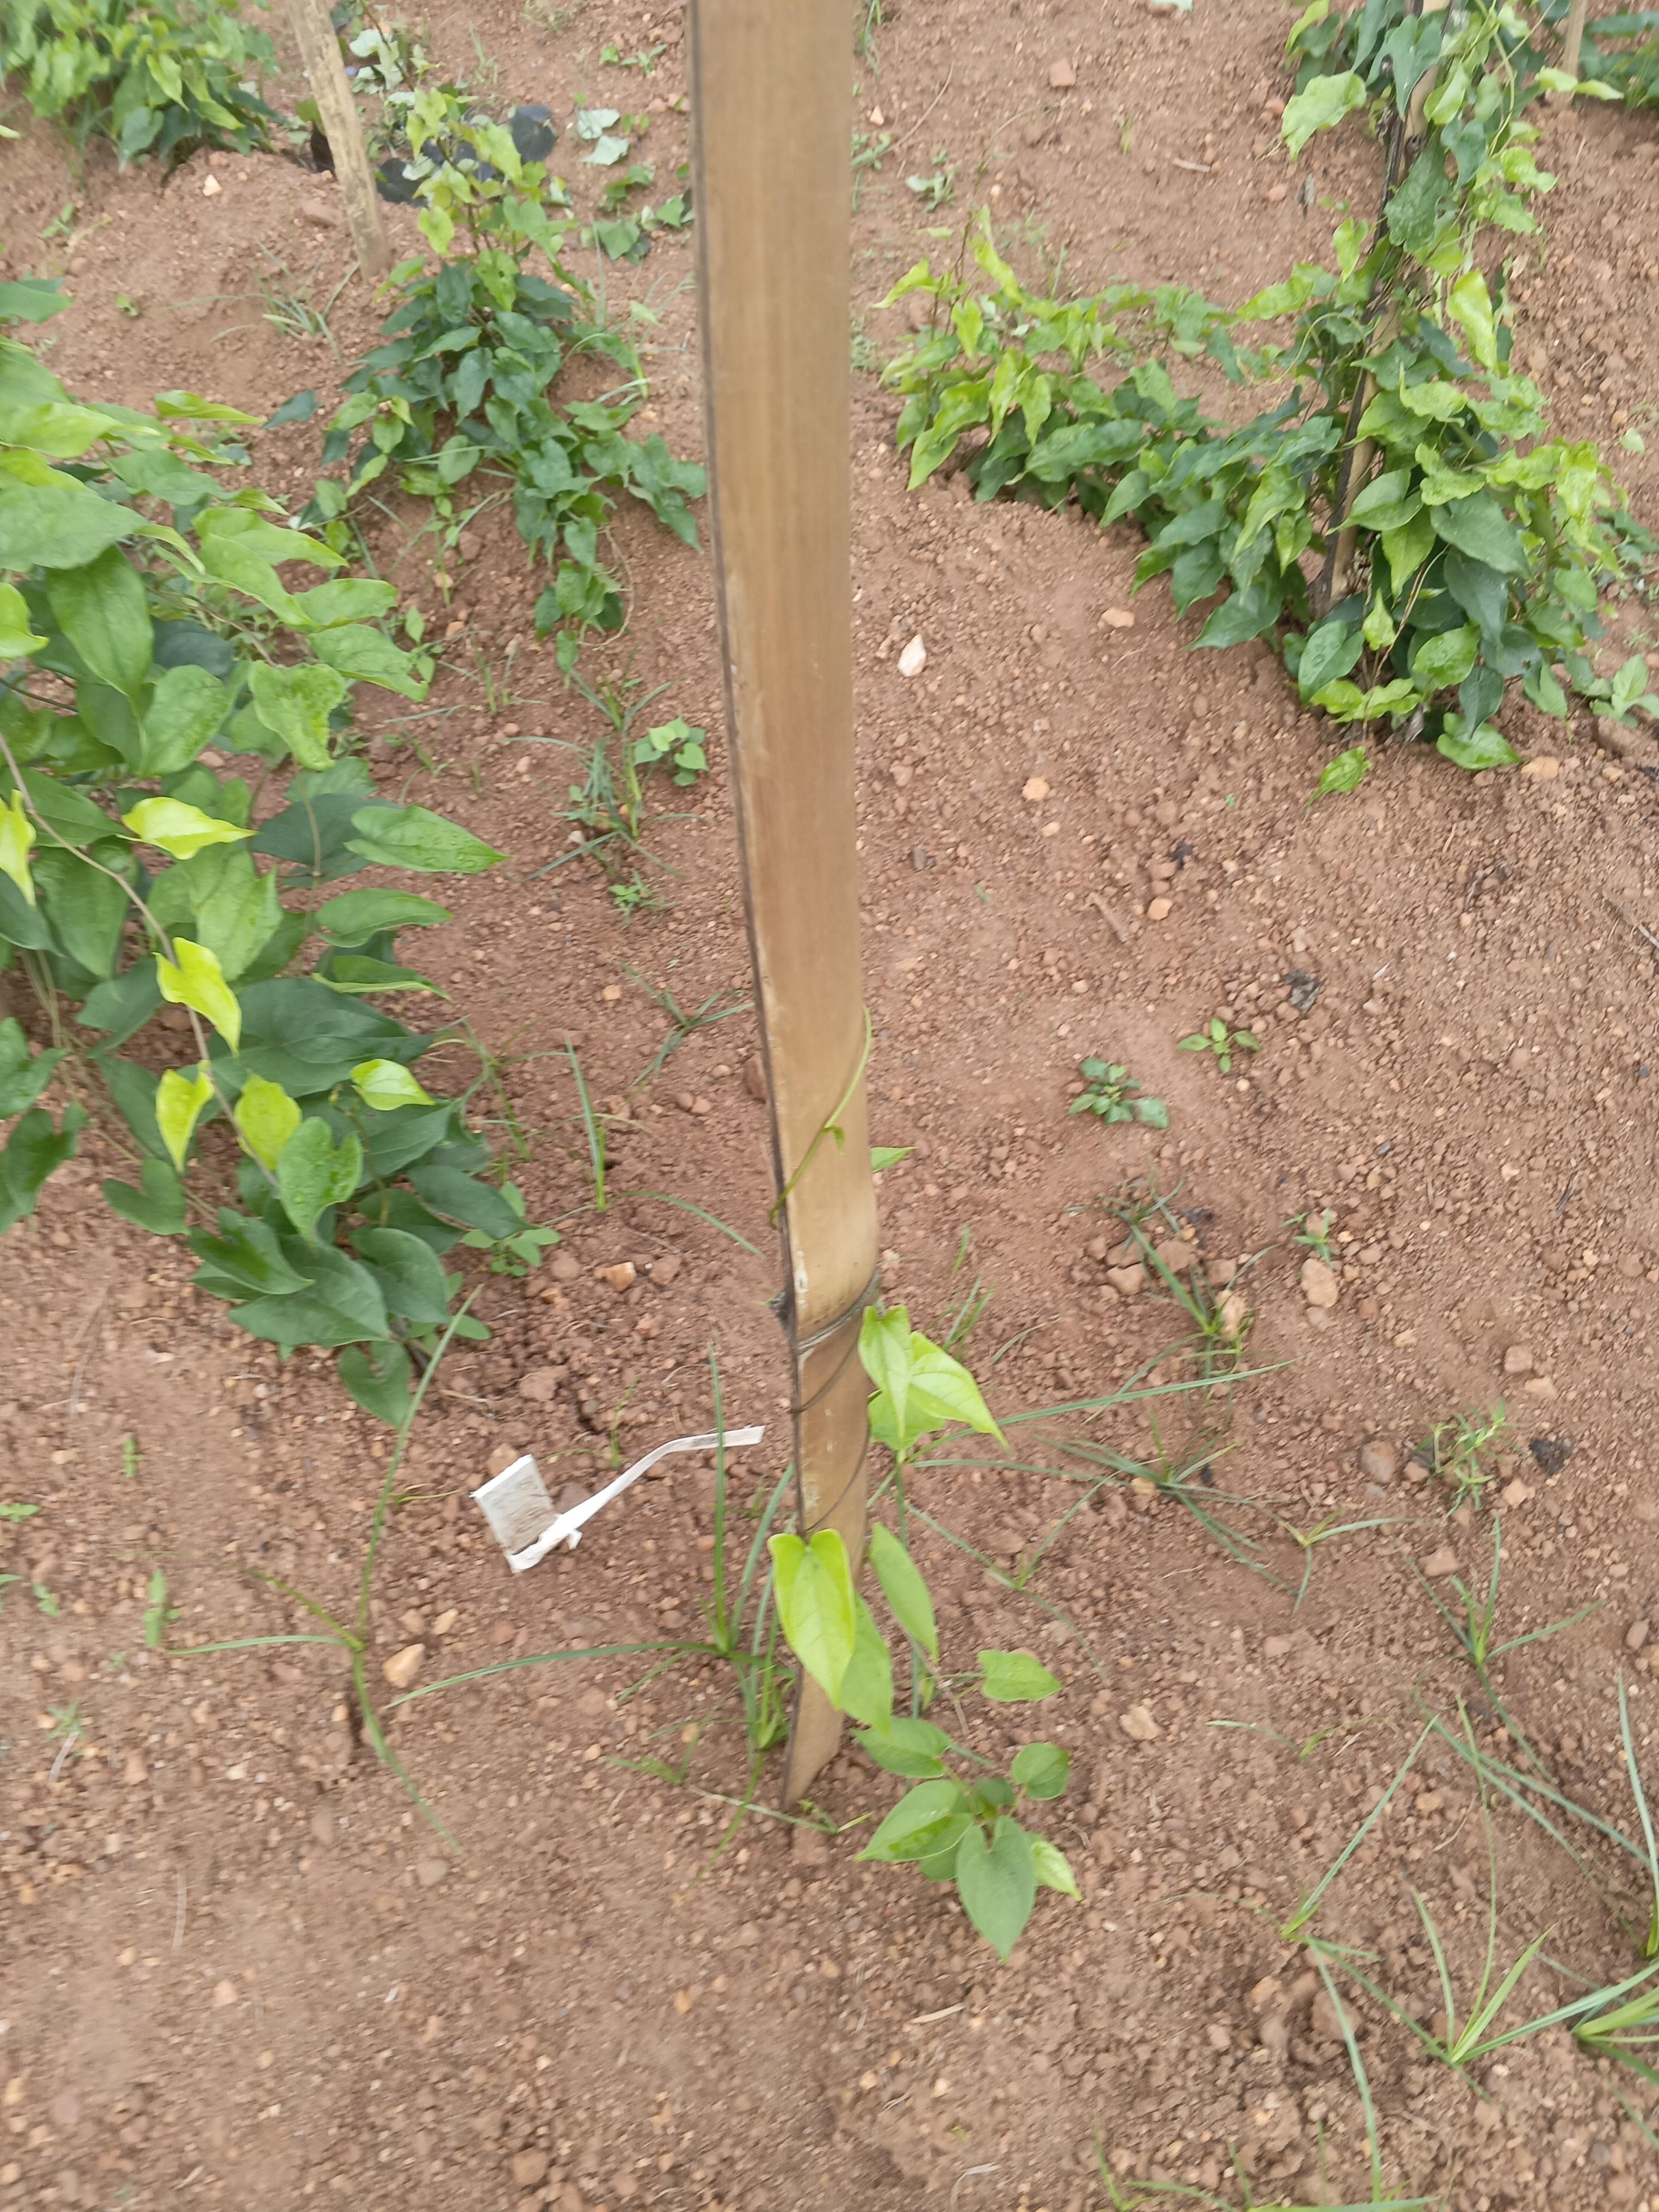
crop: yam
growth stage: sprouting
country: Nigeria
